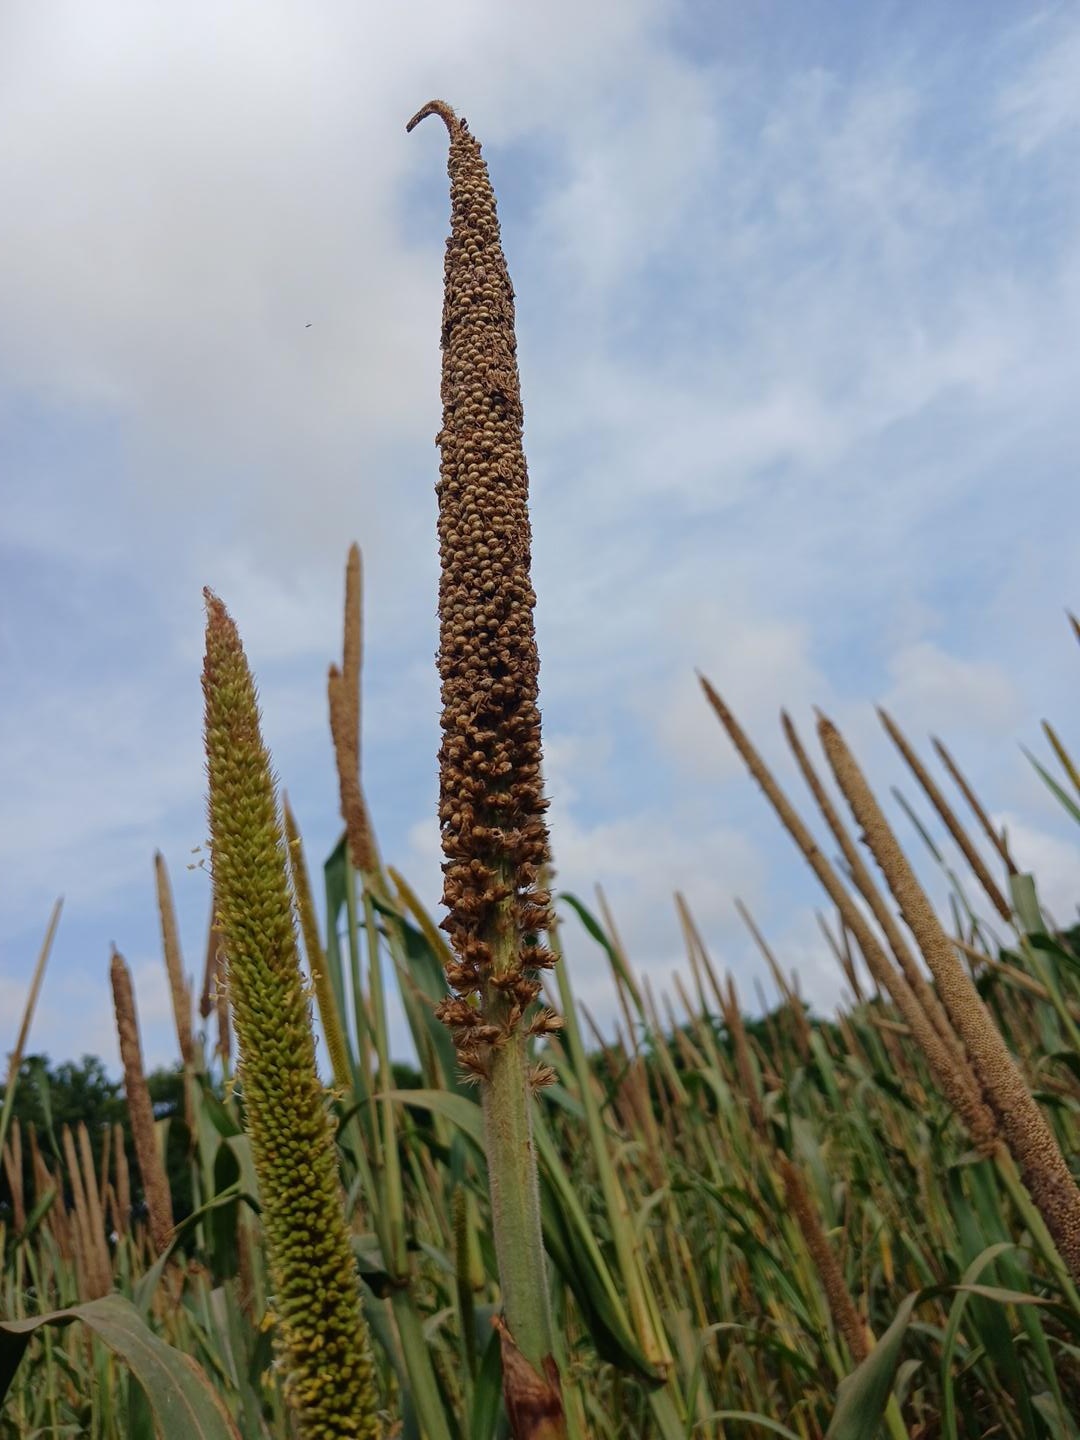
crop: pearl millet
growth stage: maturity
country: Senegal
